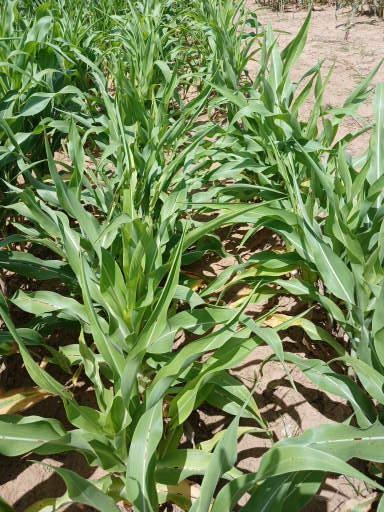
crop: sorghum
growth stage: vegetative
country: Senegal
